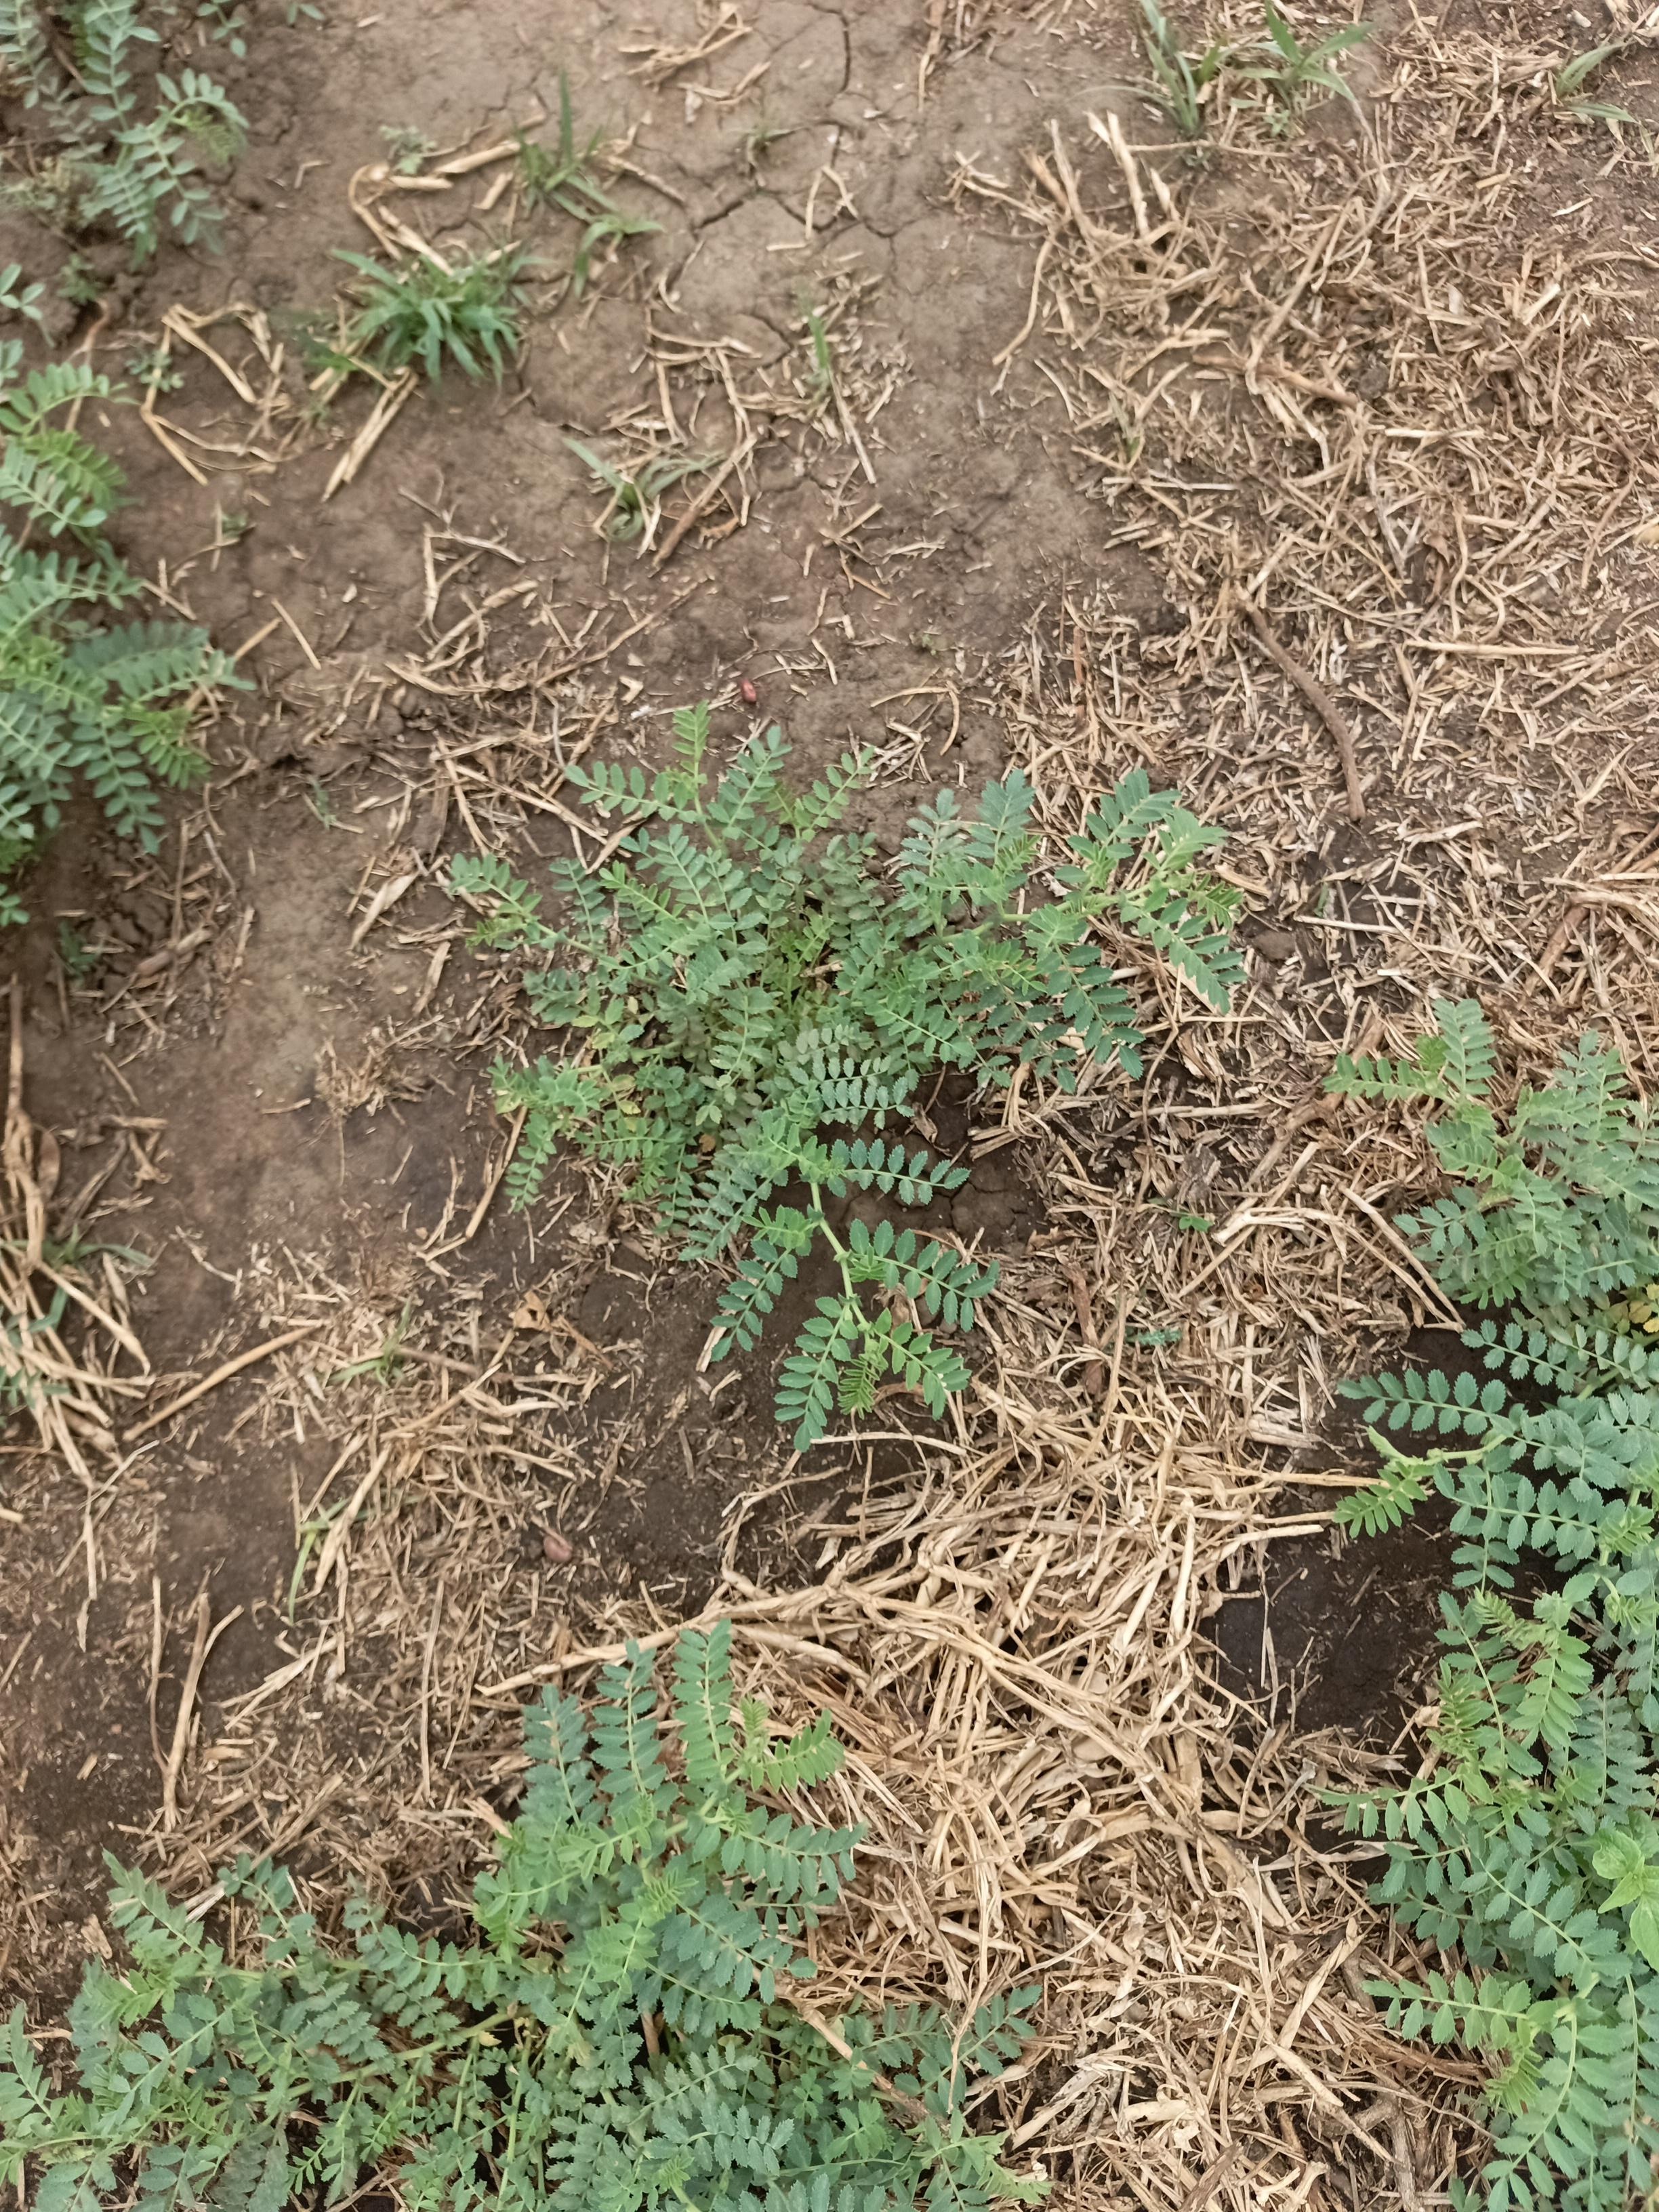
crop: chickpea
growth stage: flowering
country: Tanzania
